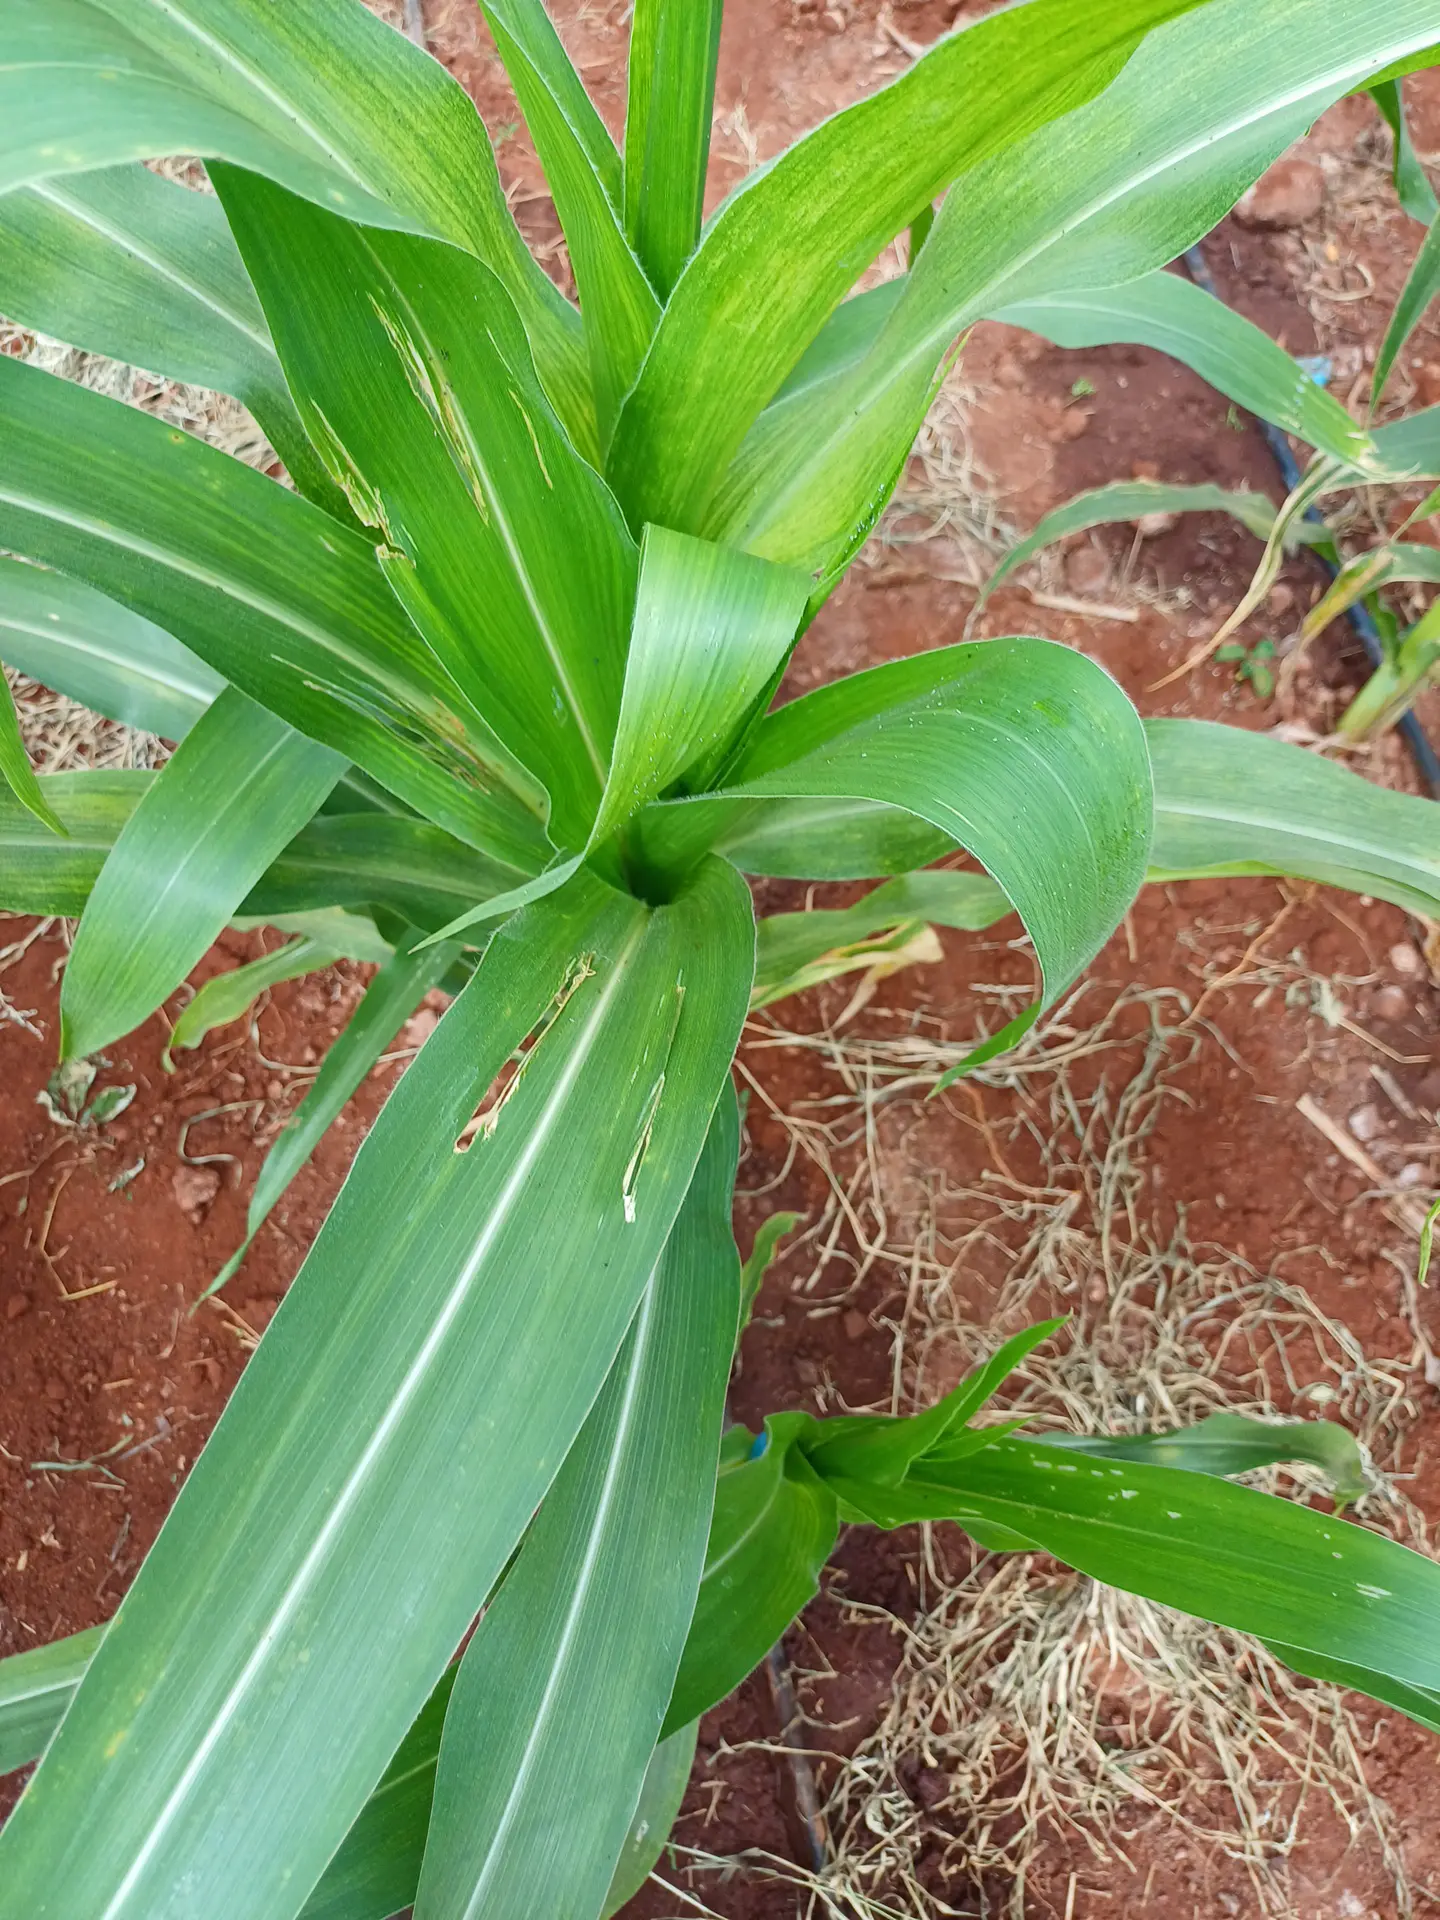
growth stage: vegetative
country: Kenya
